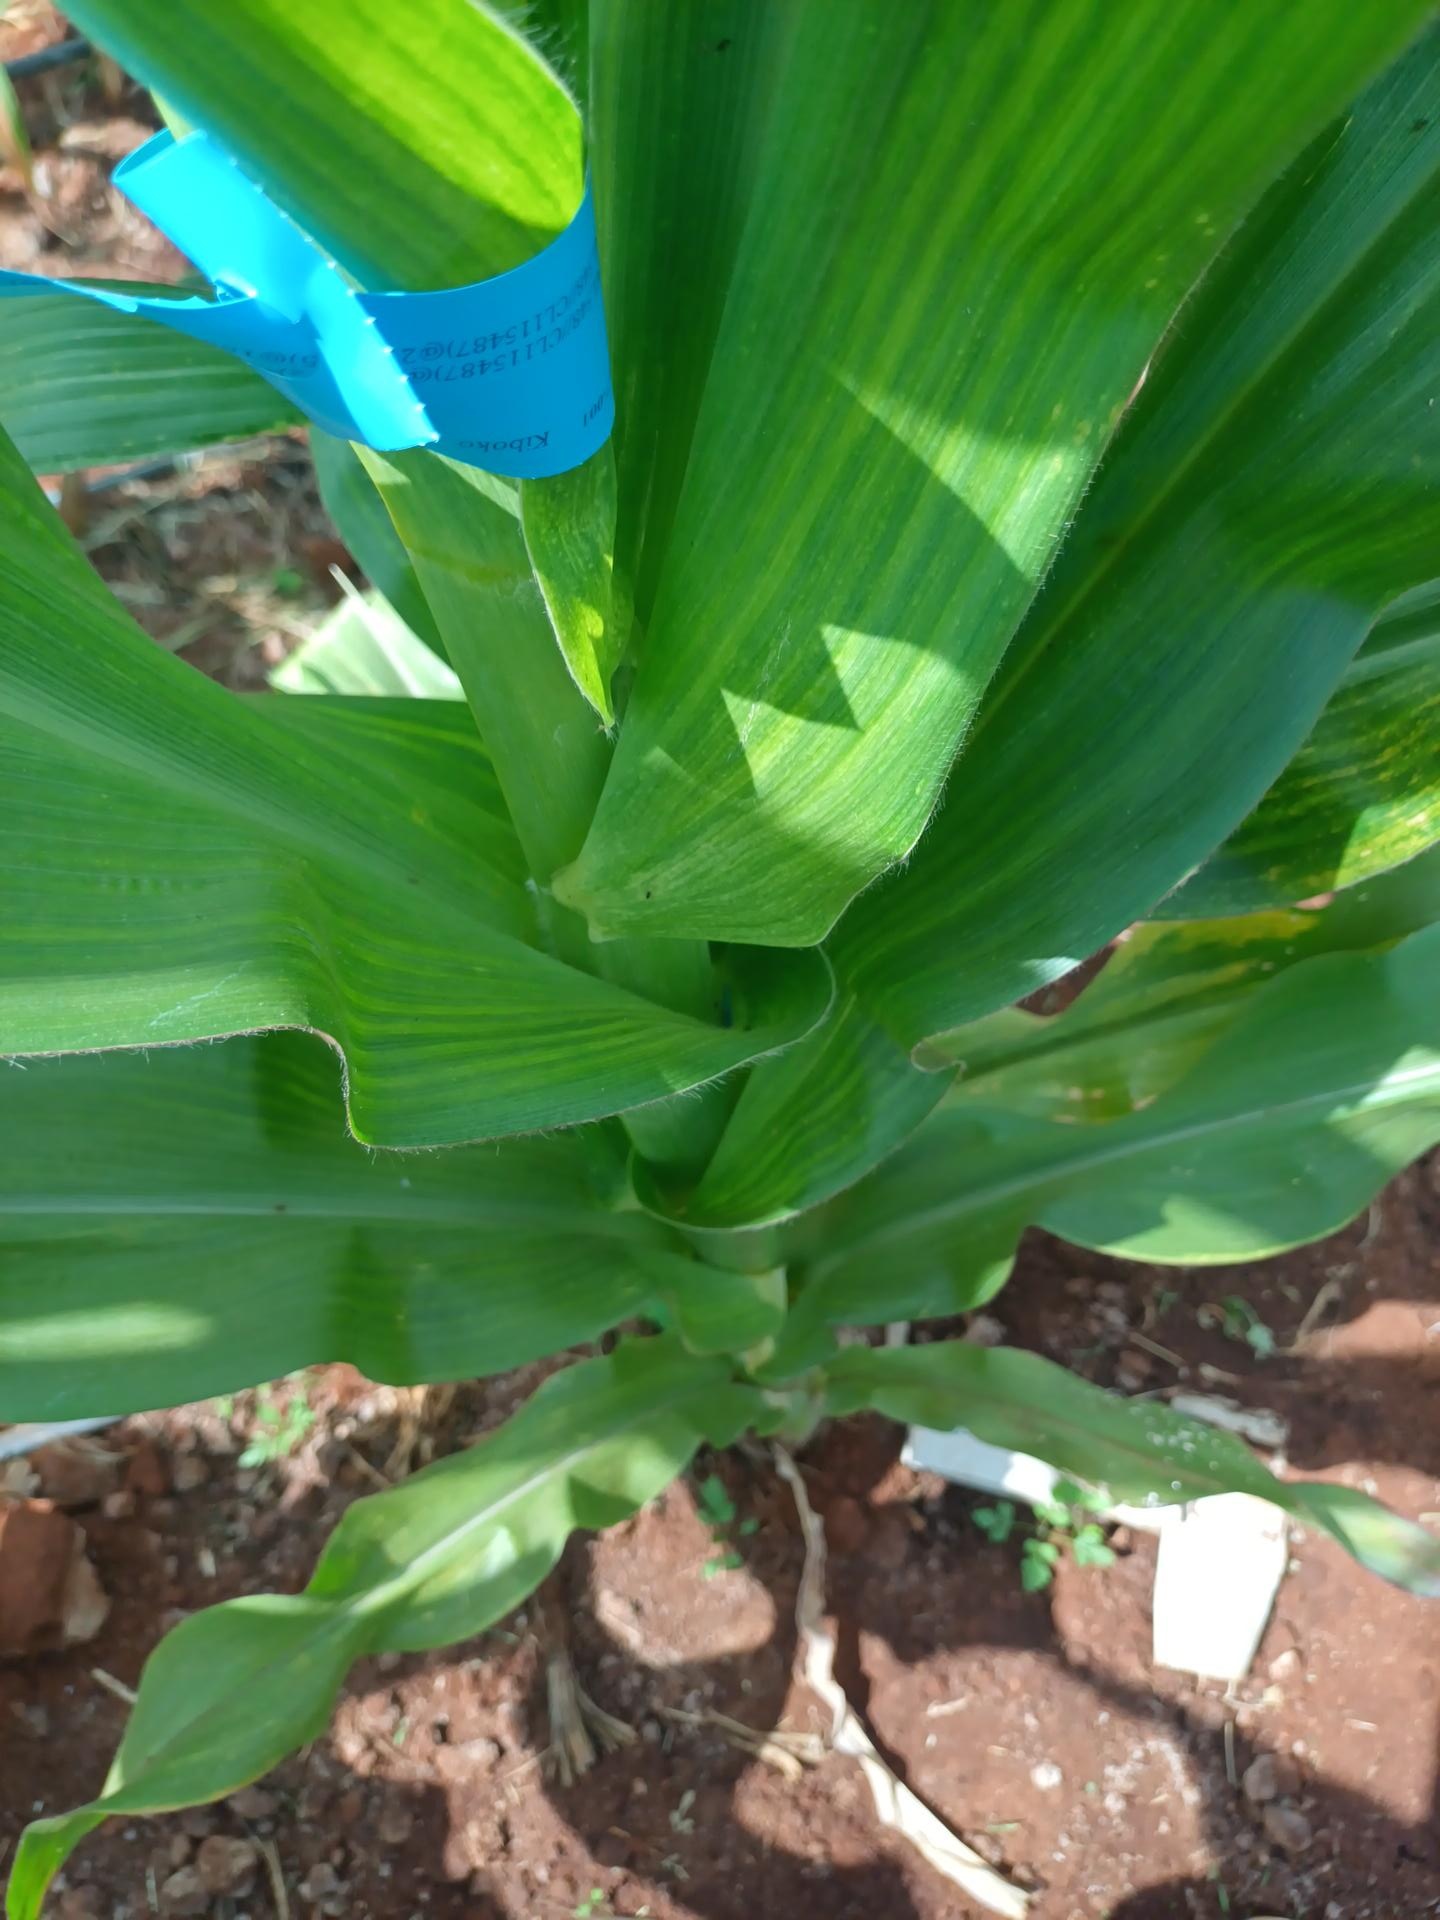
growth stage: vegetative
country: Kenya
